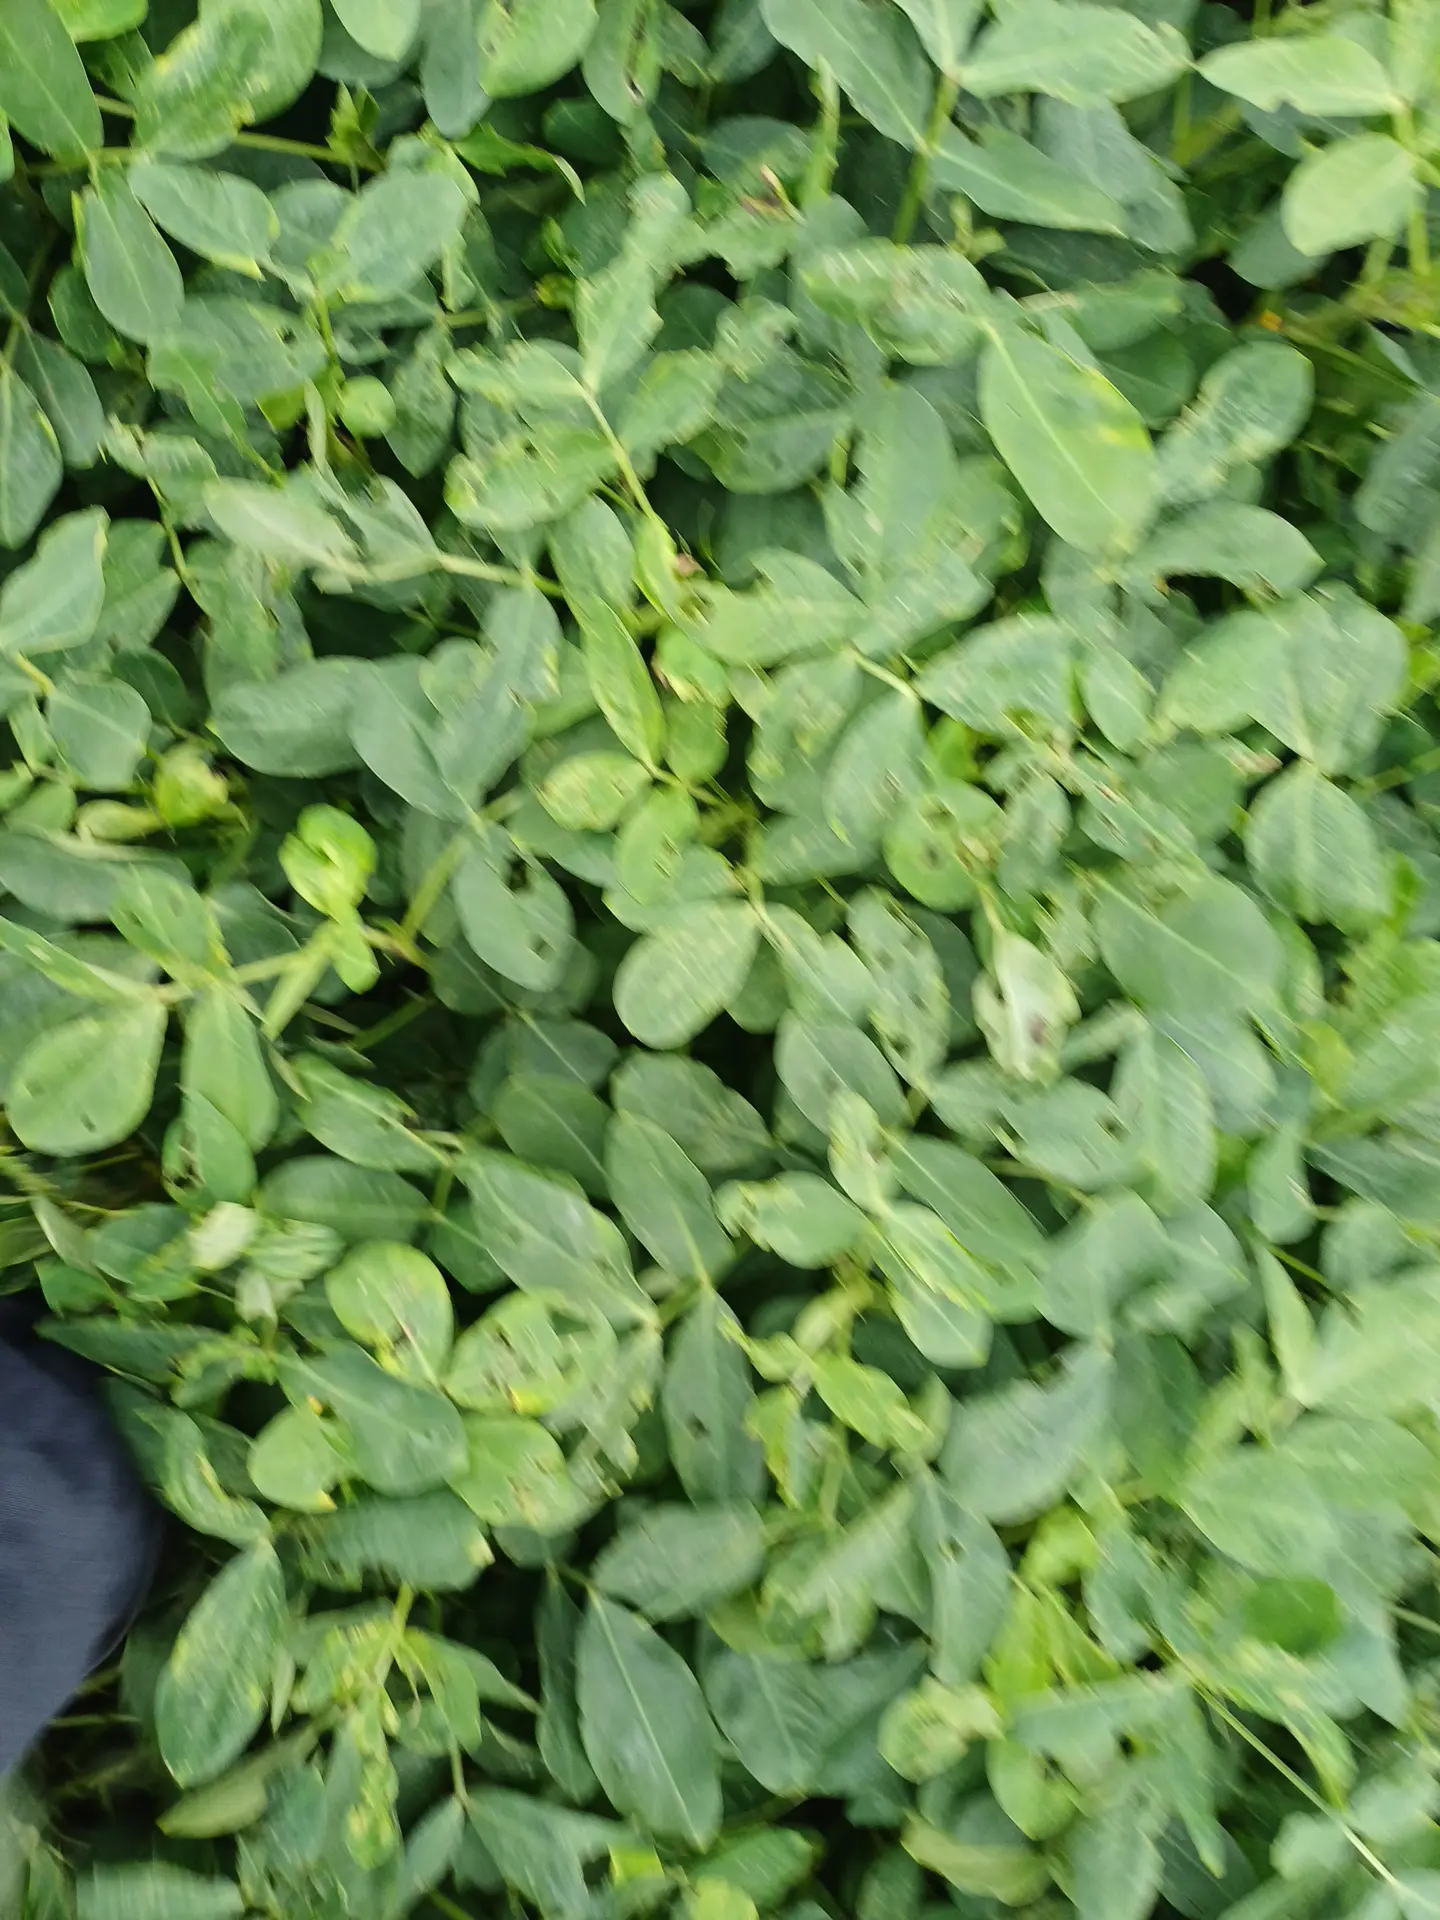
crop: groundnut
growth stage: pegging
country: Kenya
